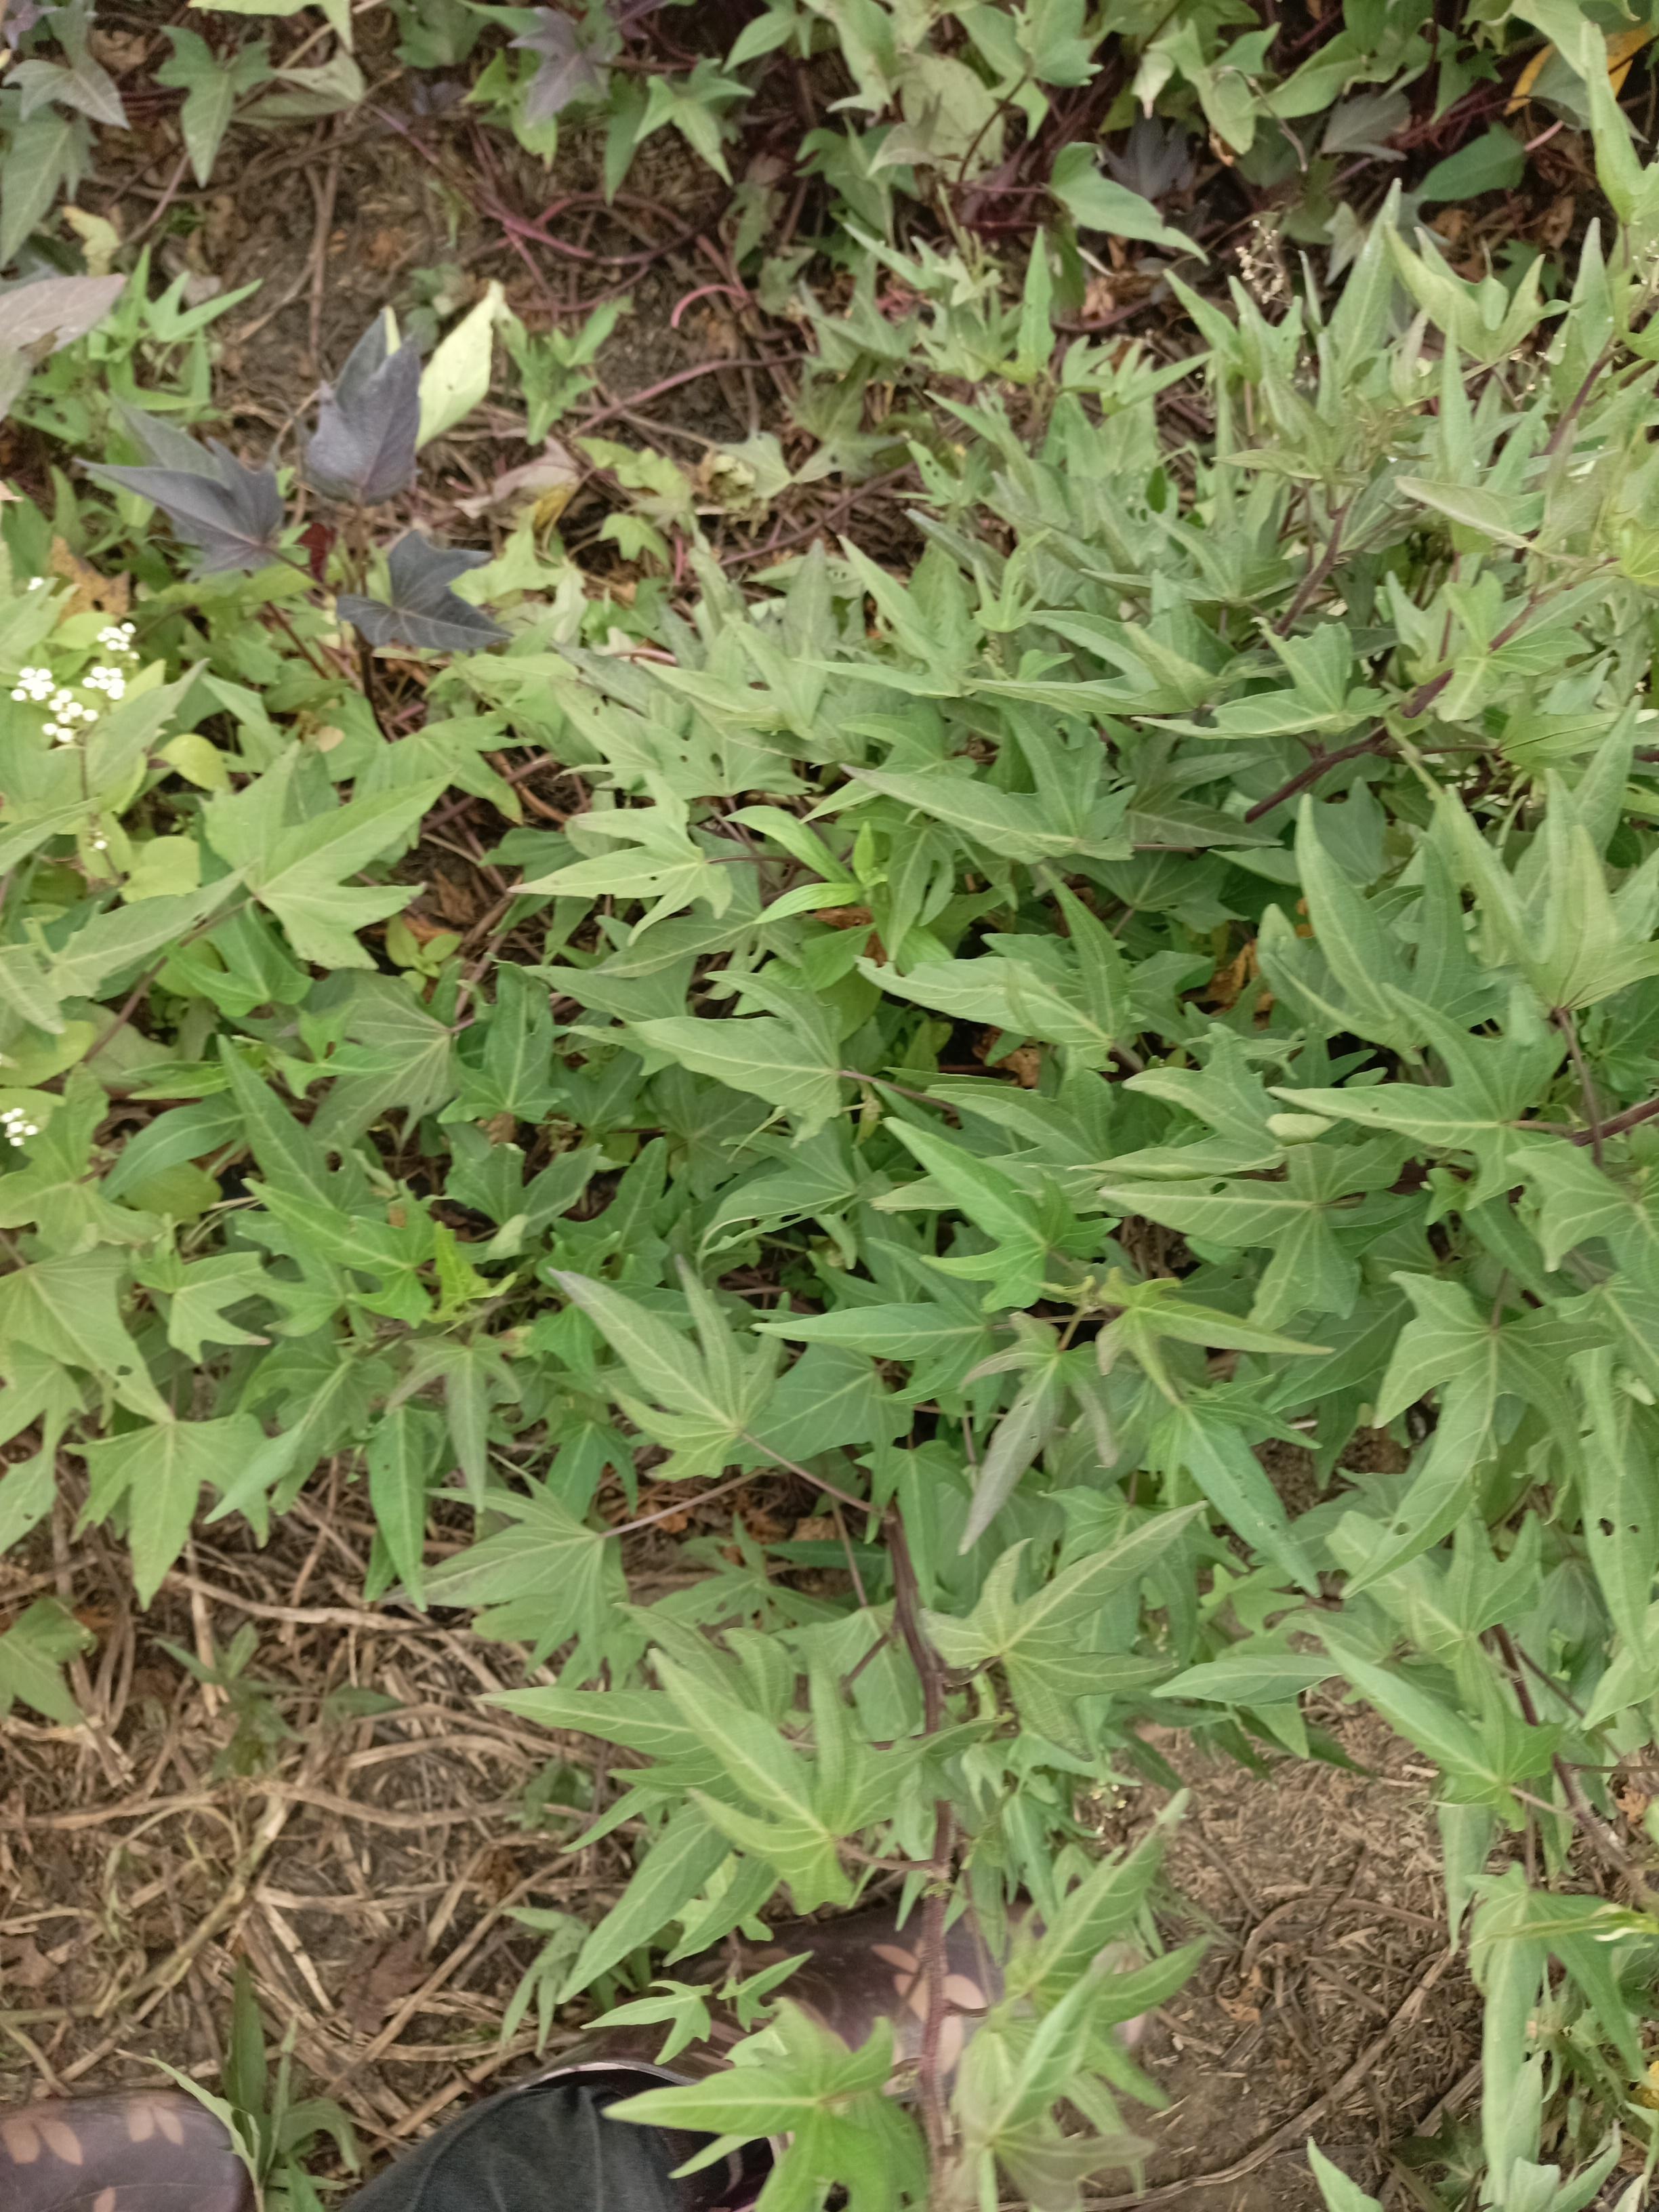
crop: chickpea
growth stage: emergence
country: Tanzania
